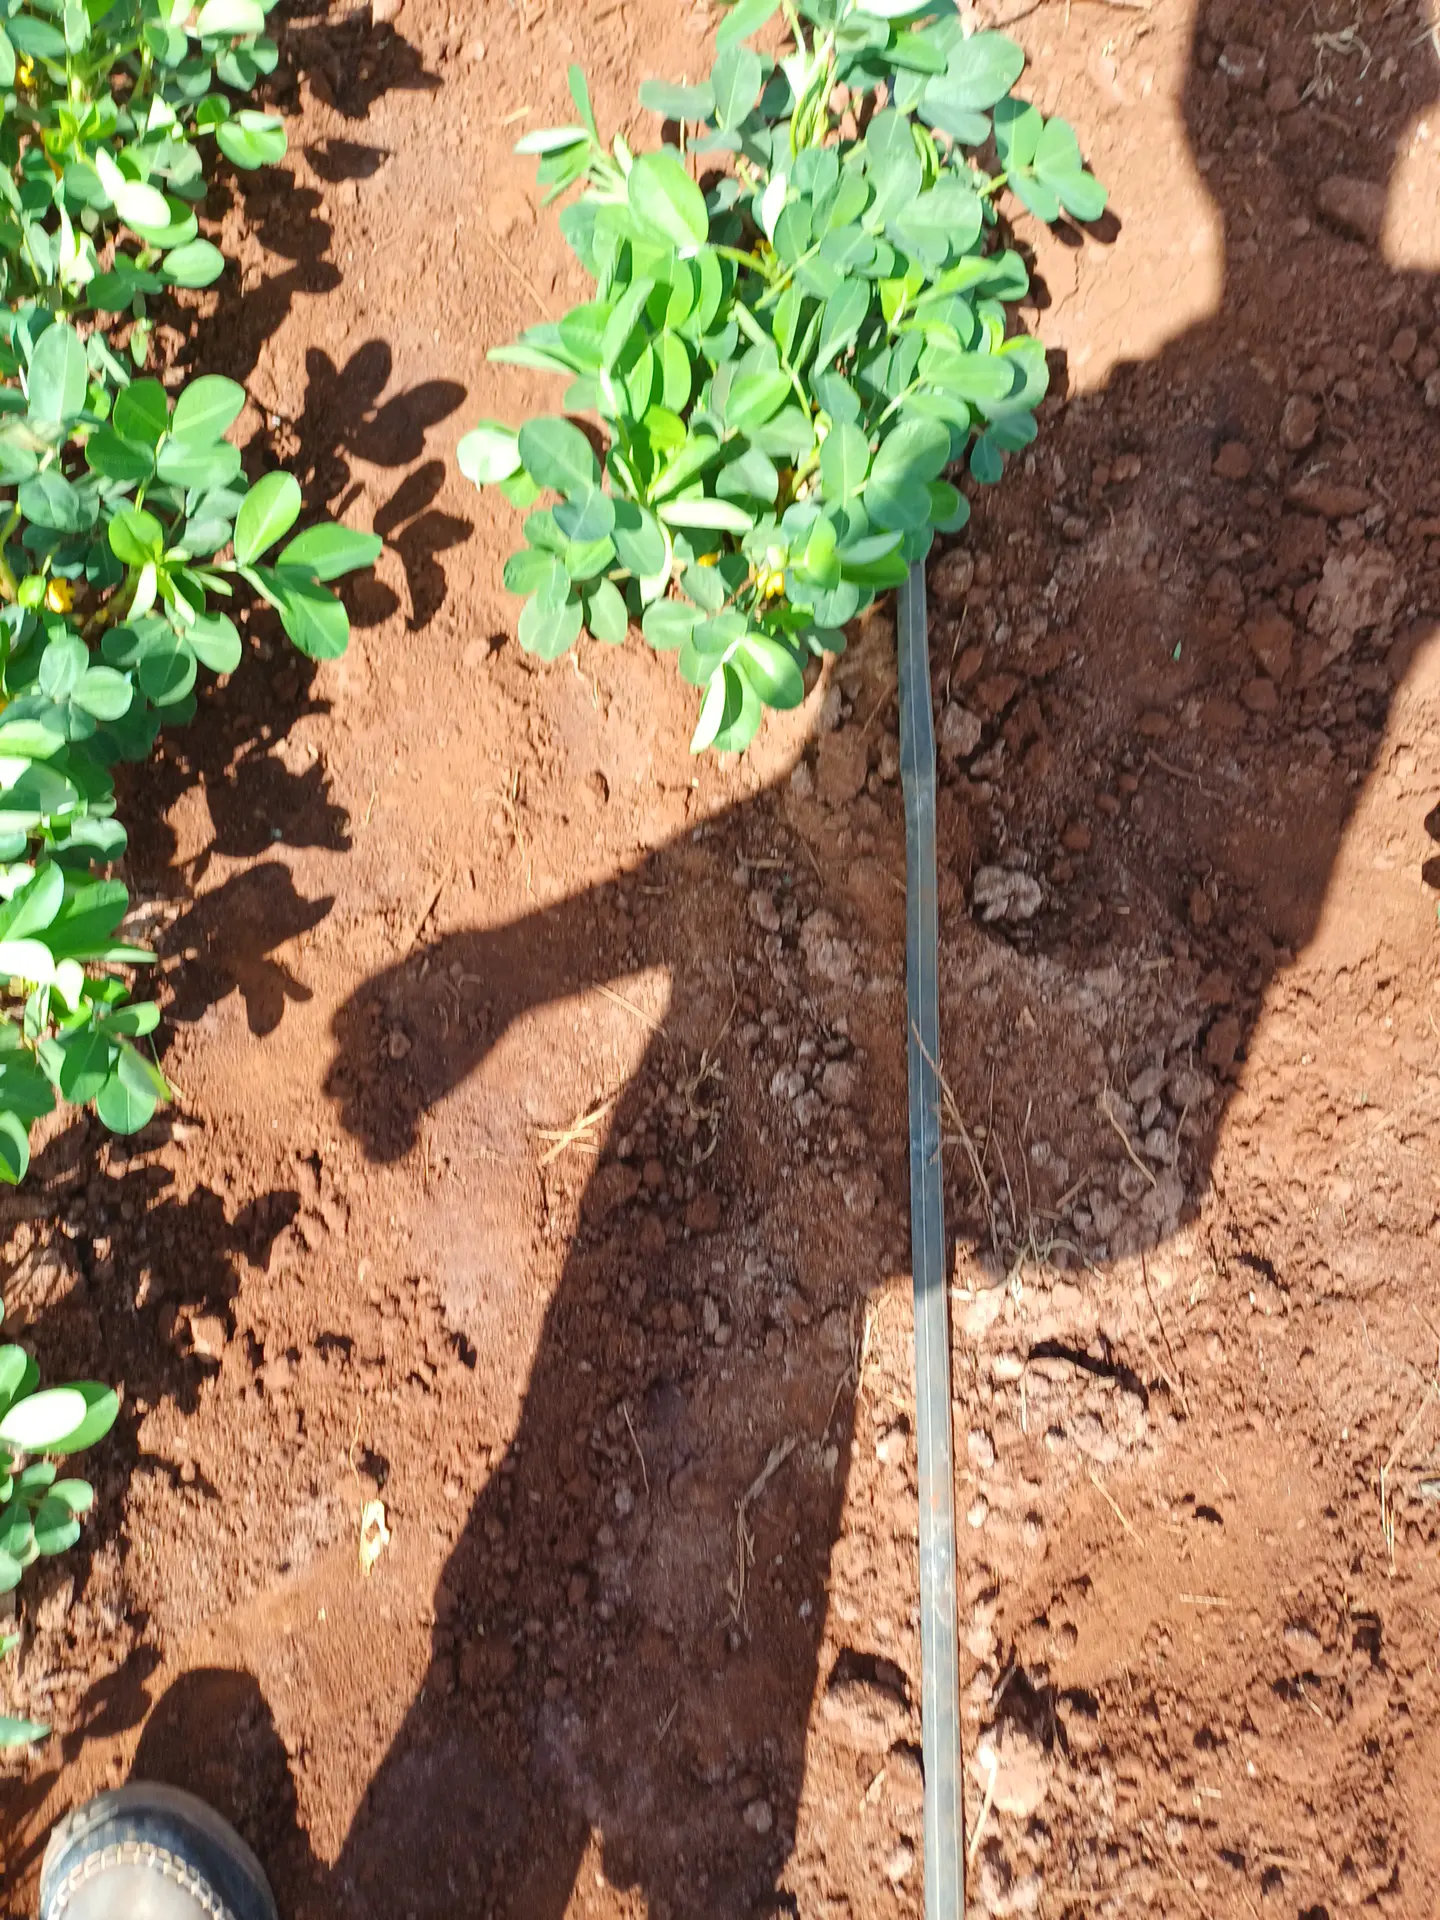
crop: groundnut
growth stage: vegetative
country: Kenya
